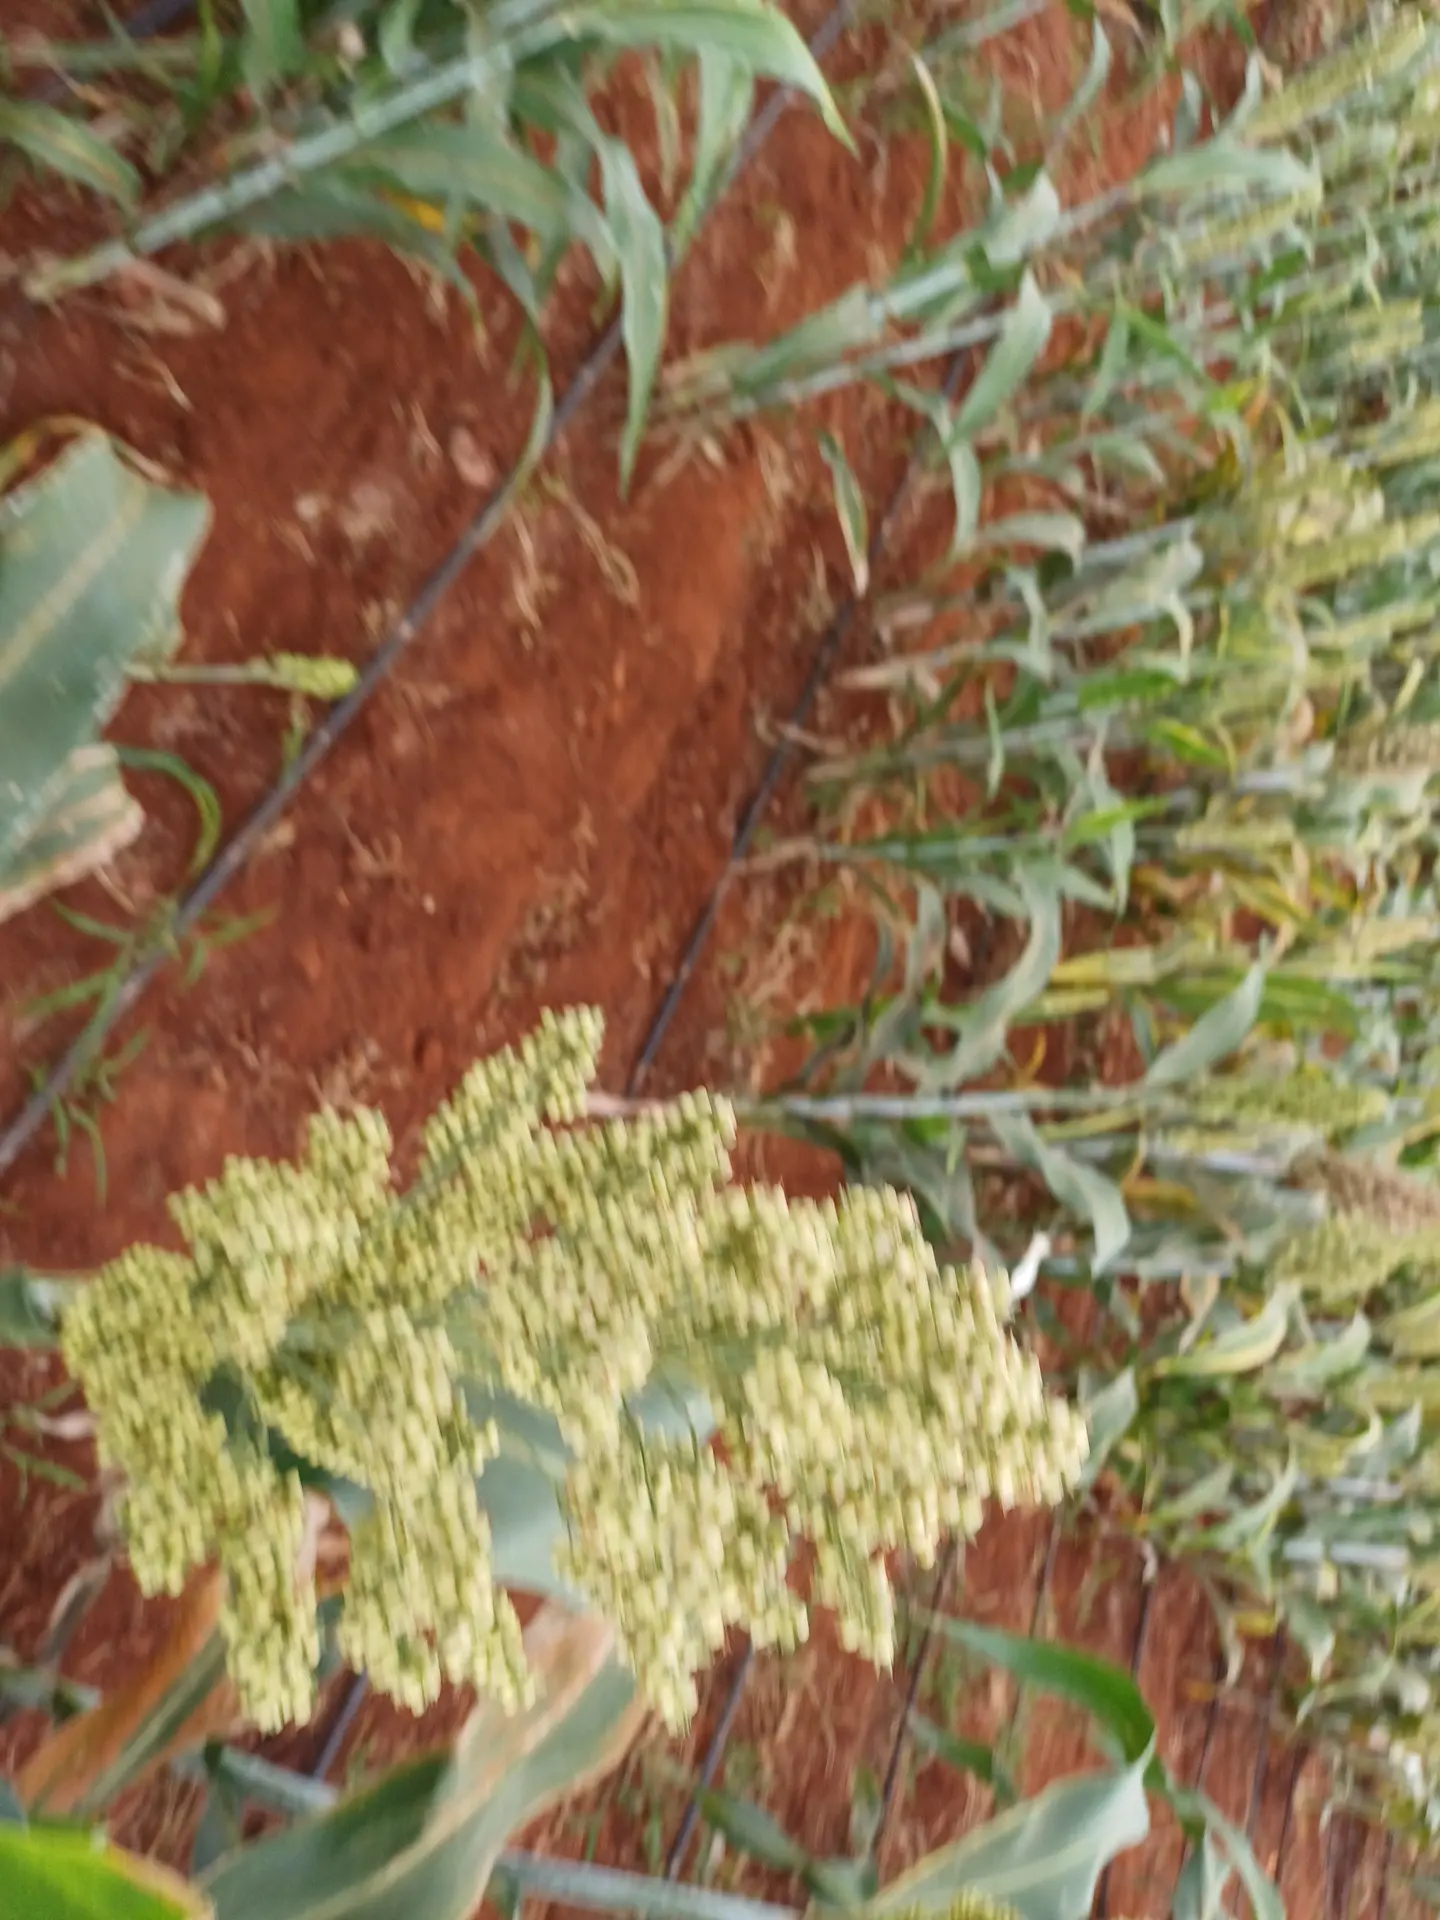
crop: sorghum
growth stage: filling grain
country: Kenya
